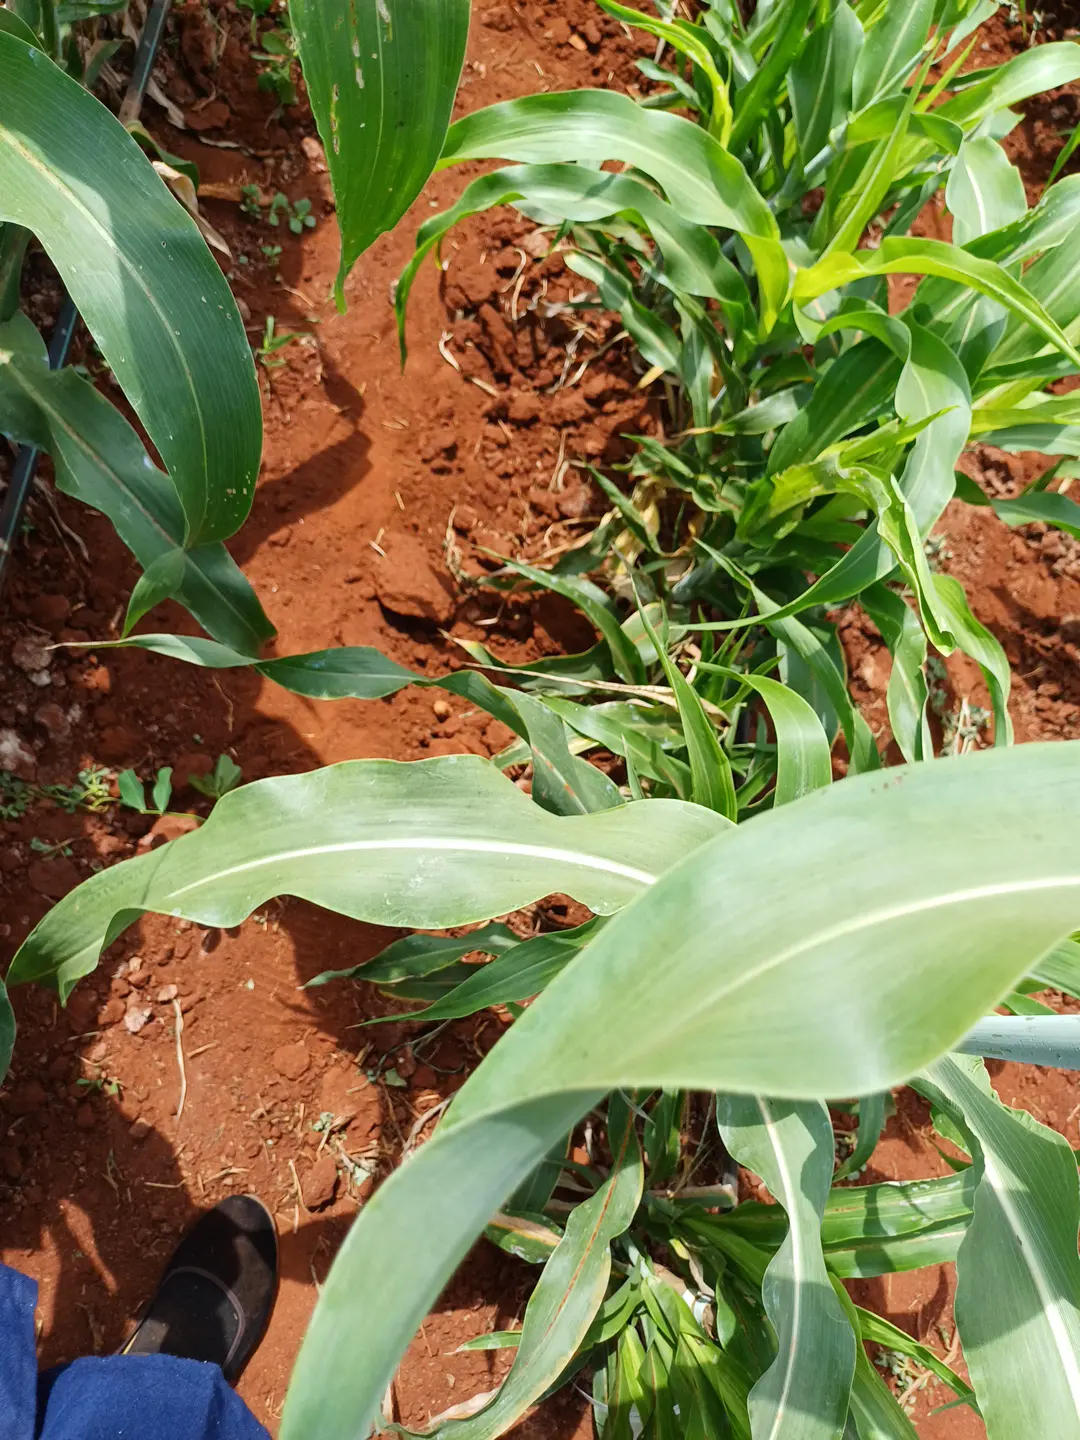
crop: sorghum
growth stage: vegetative
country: Kenya
